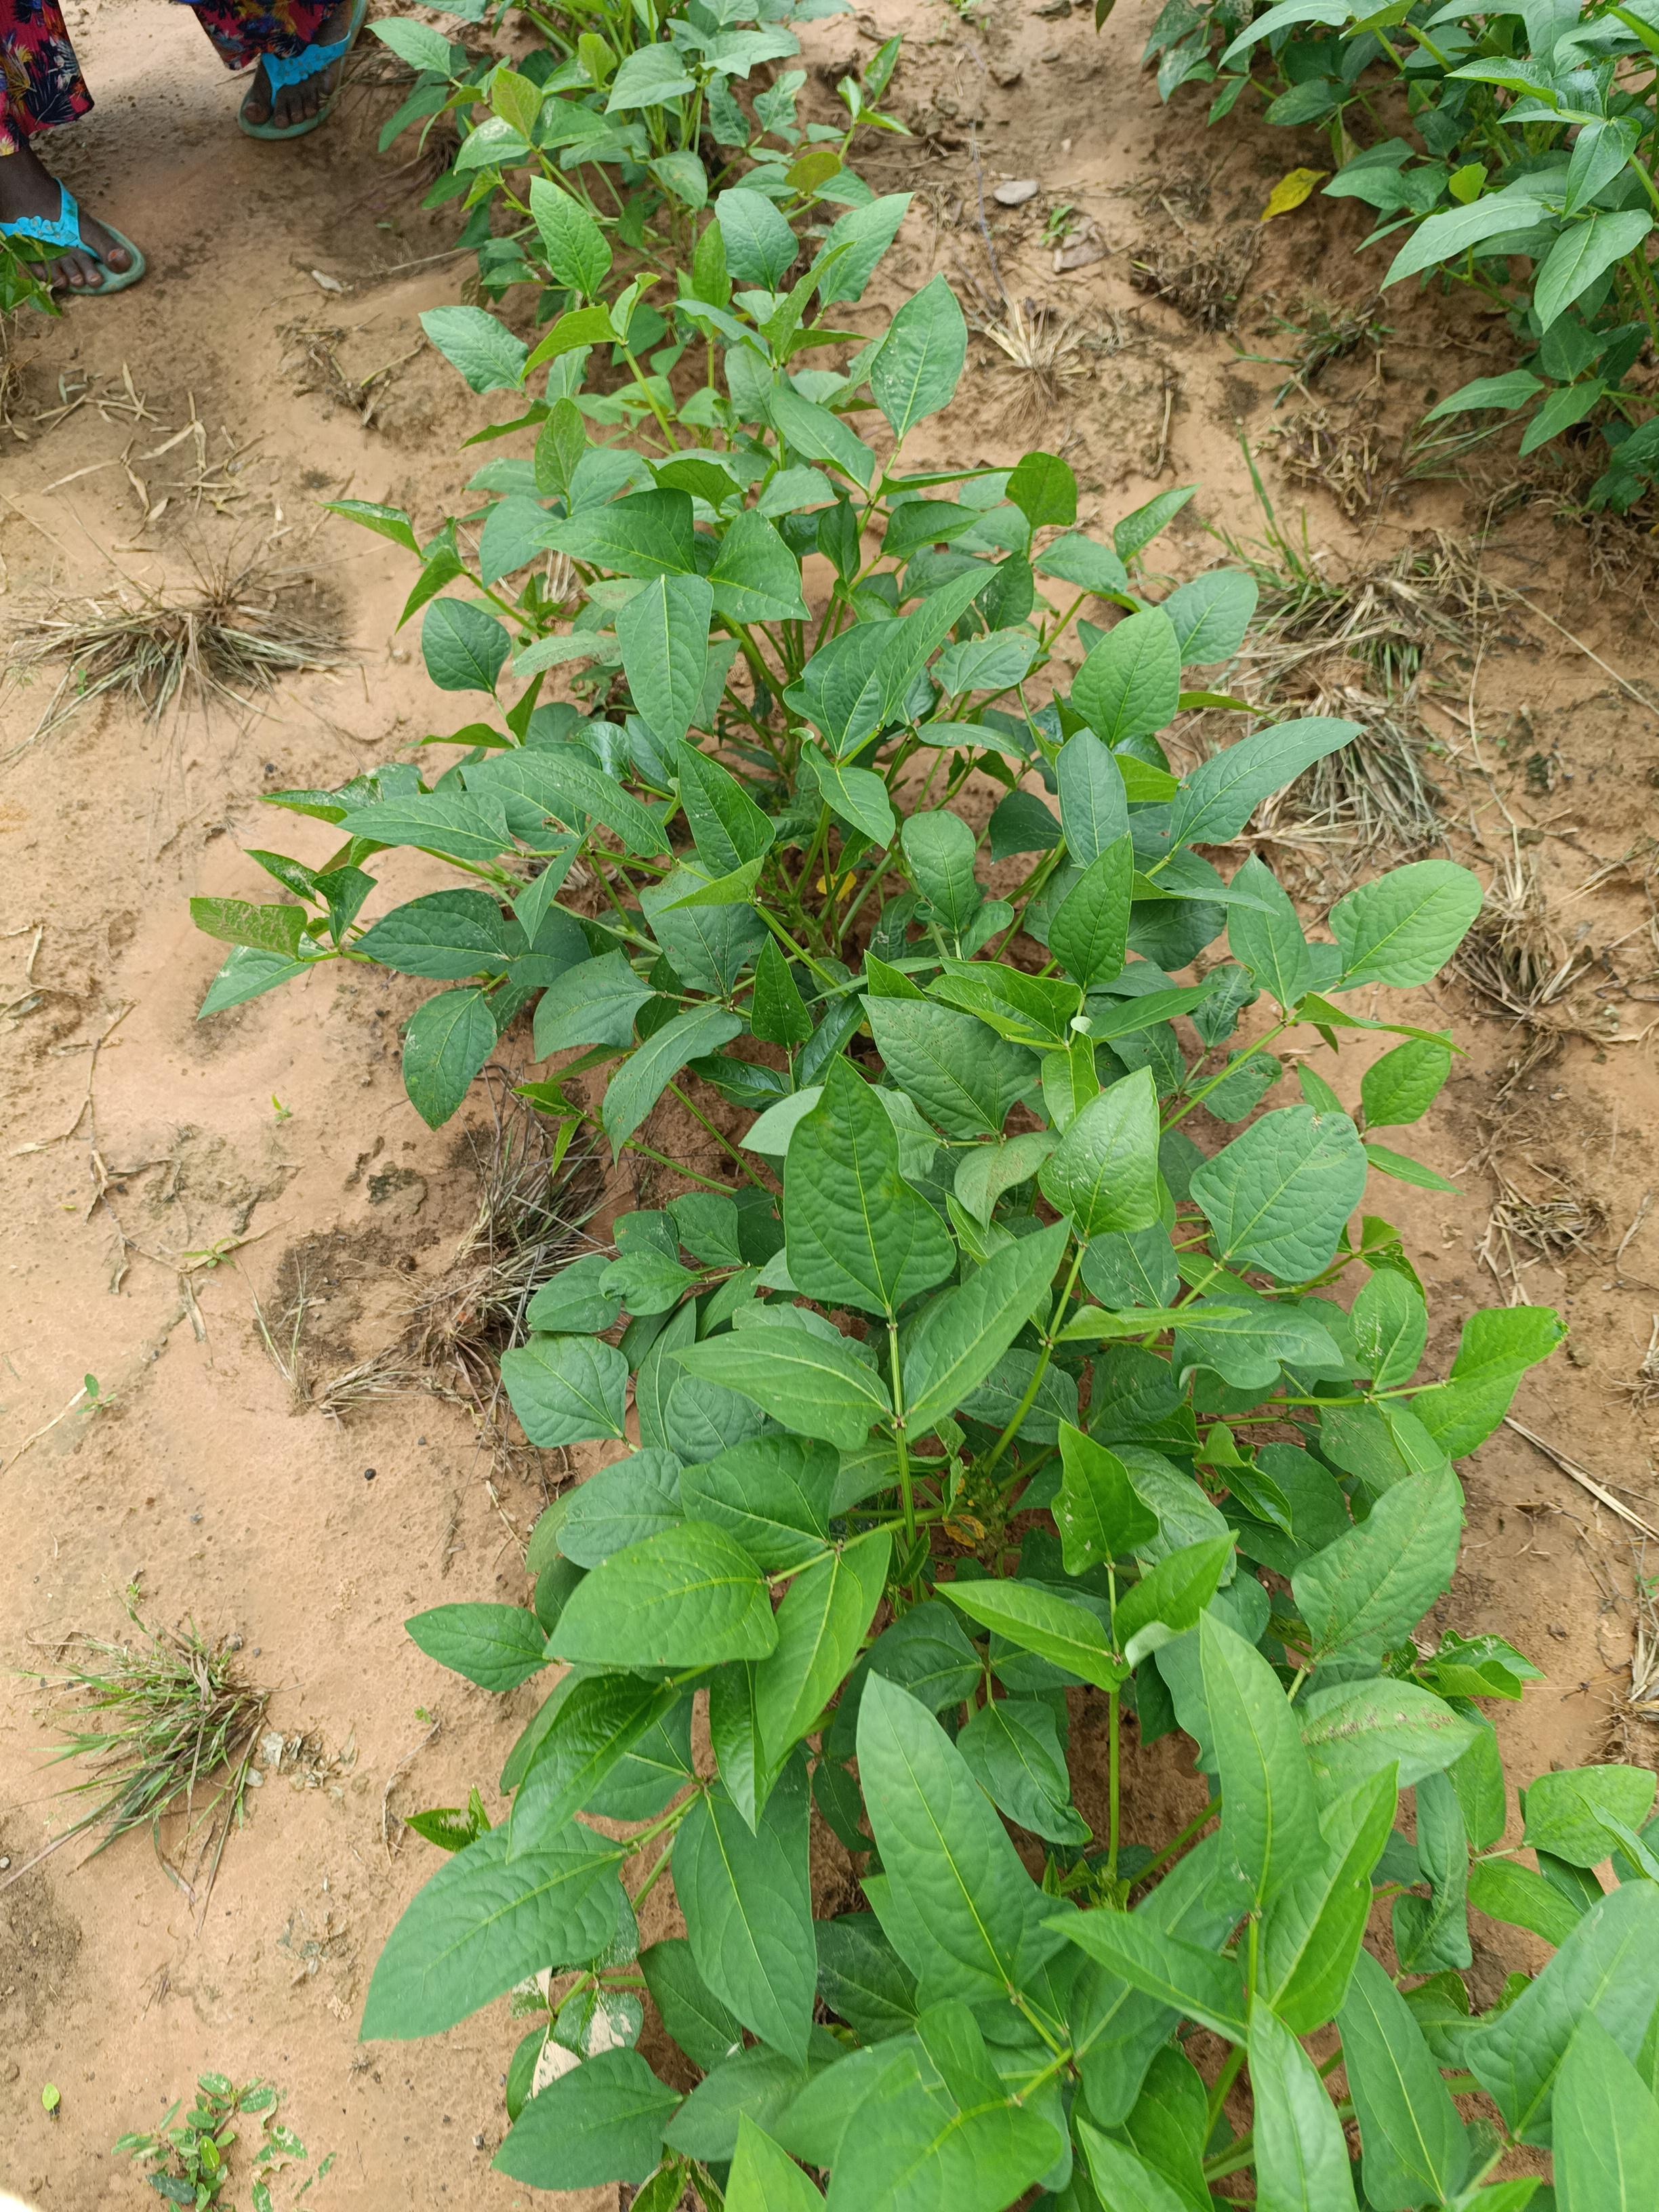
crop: cowpea
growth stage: emergence
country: Nigeria
